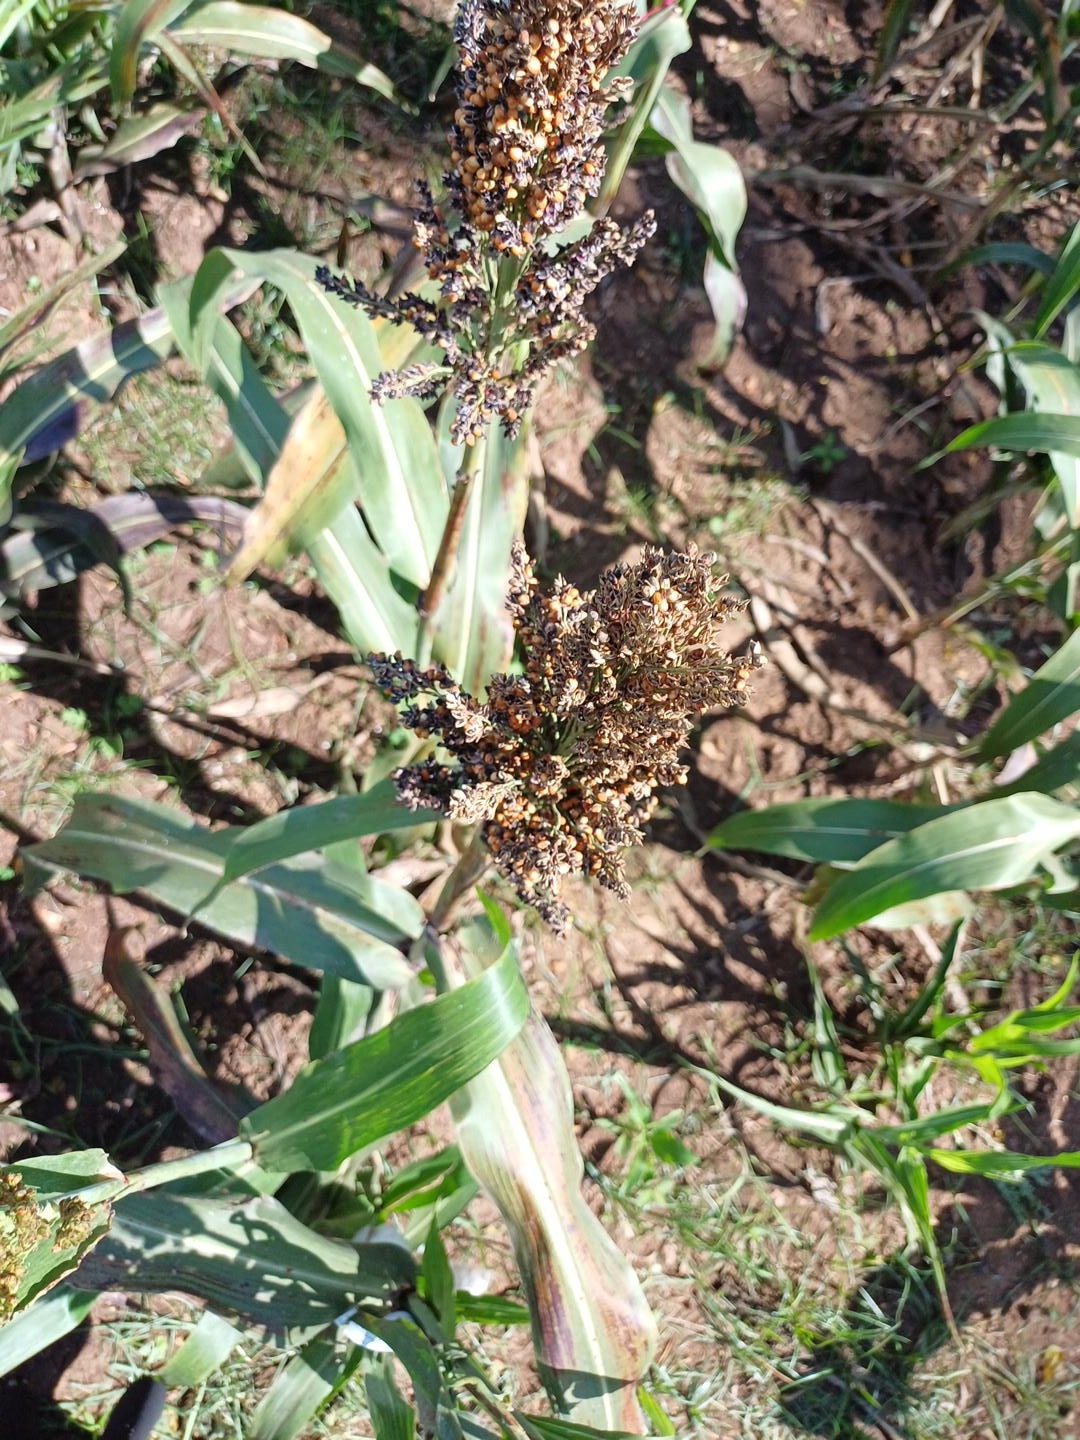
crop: sorghum
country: Kenya
